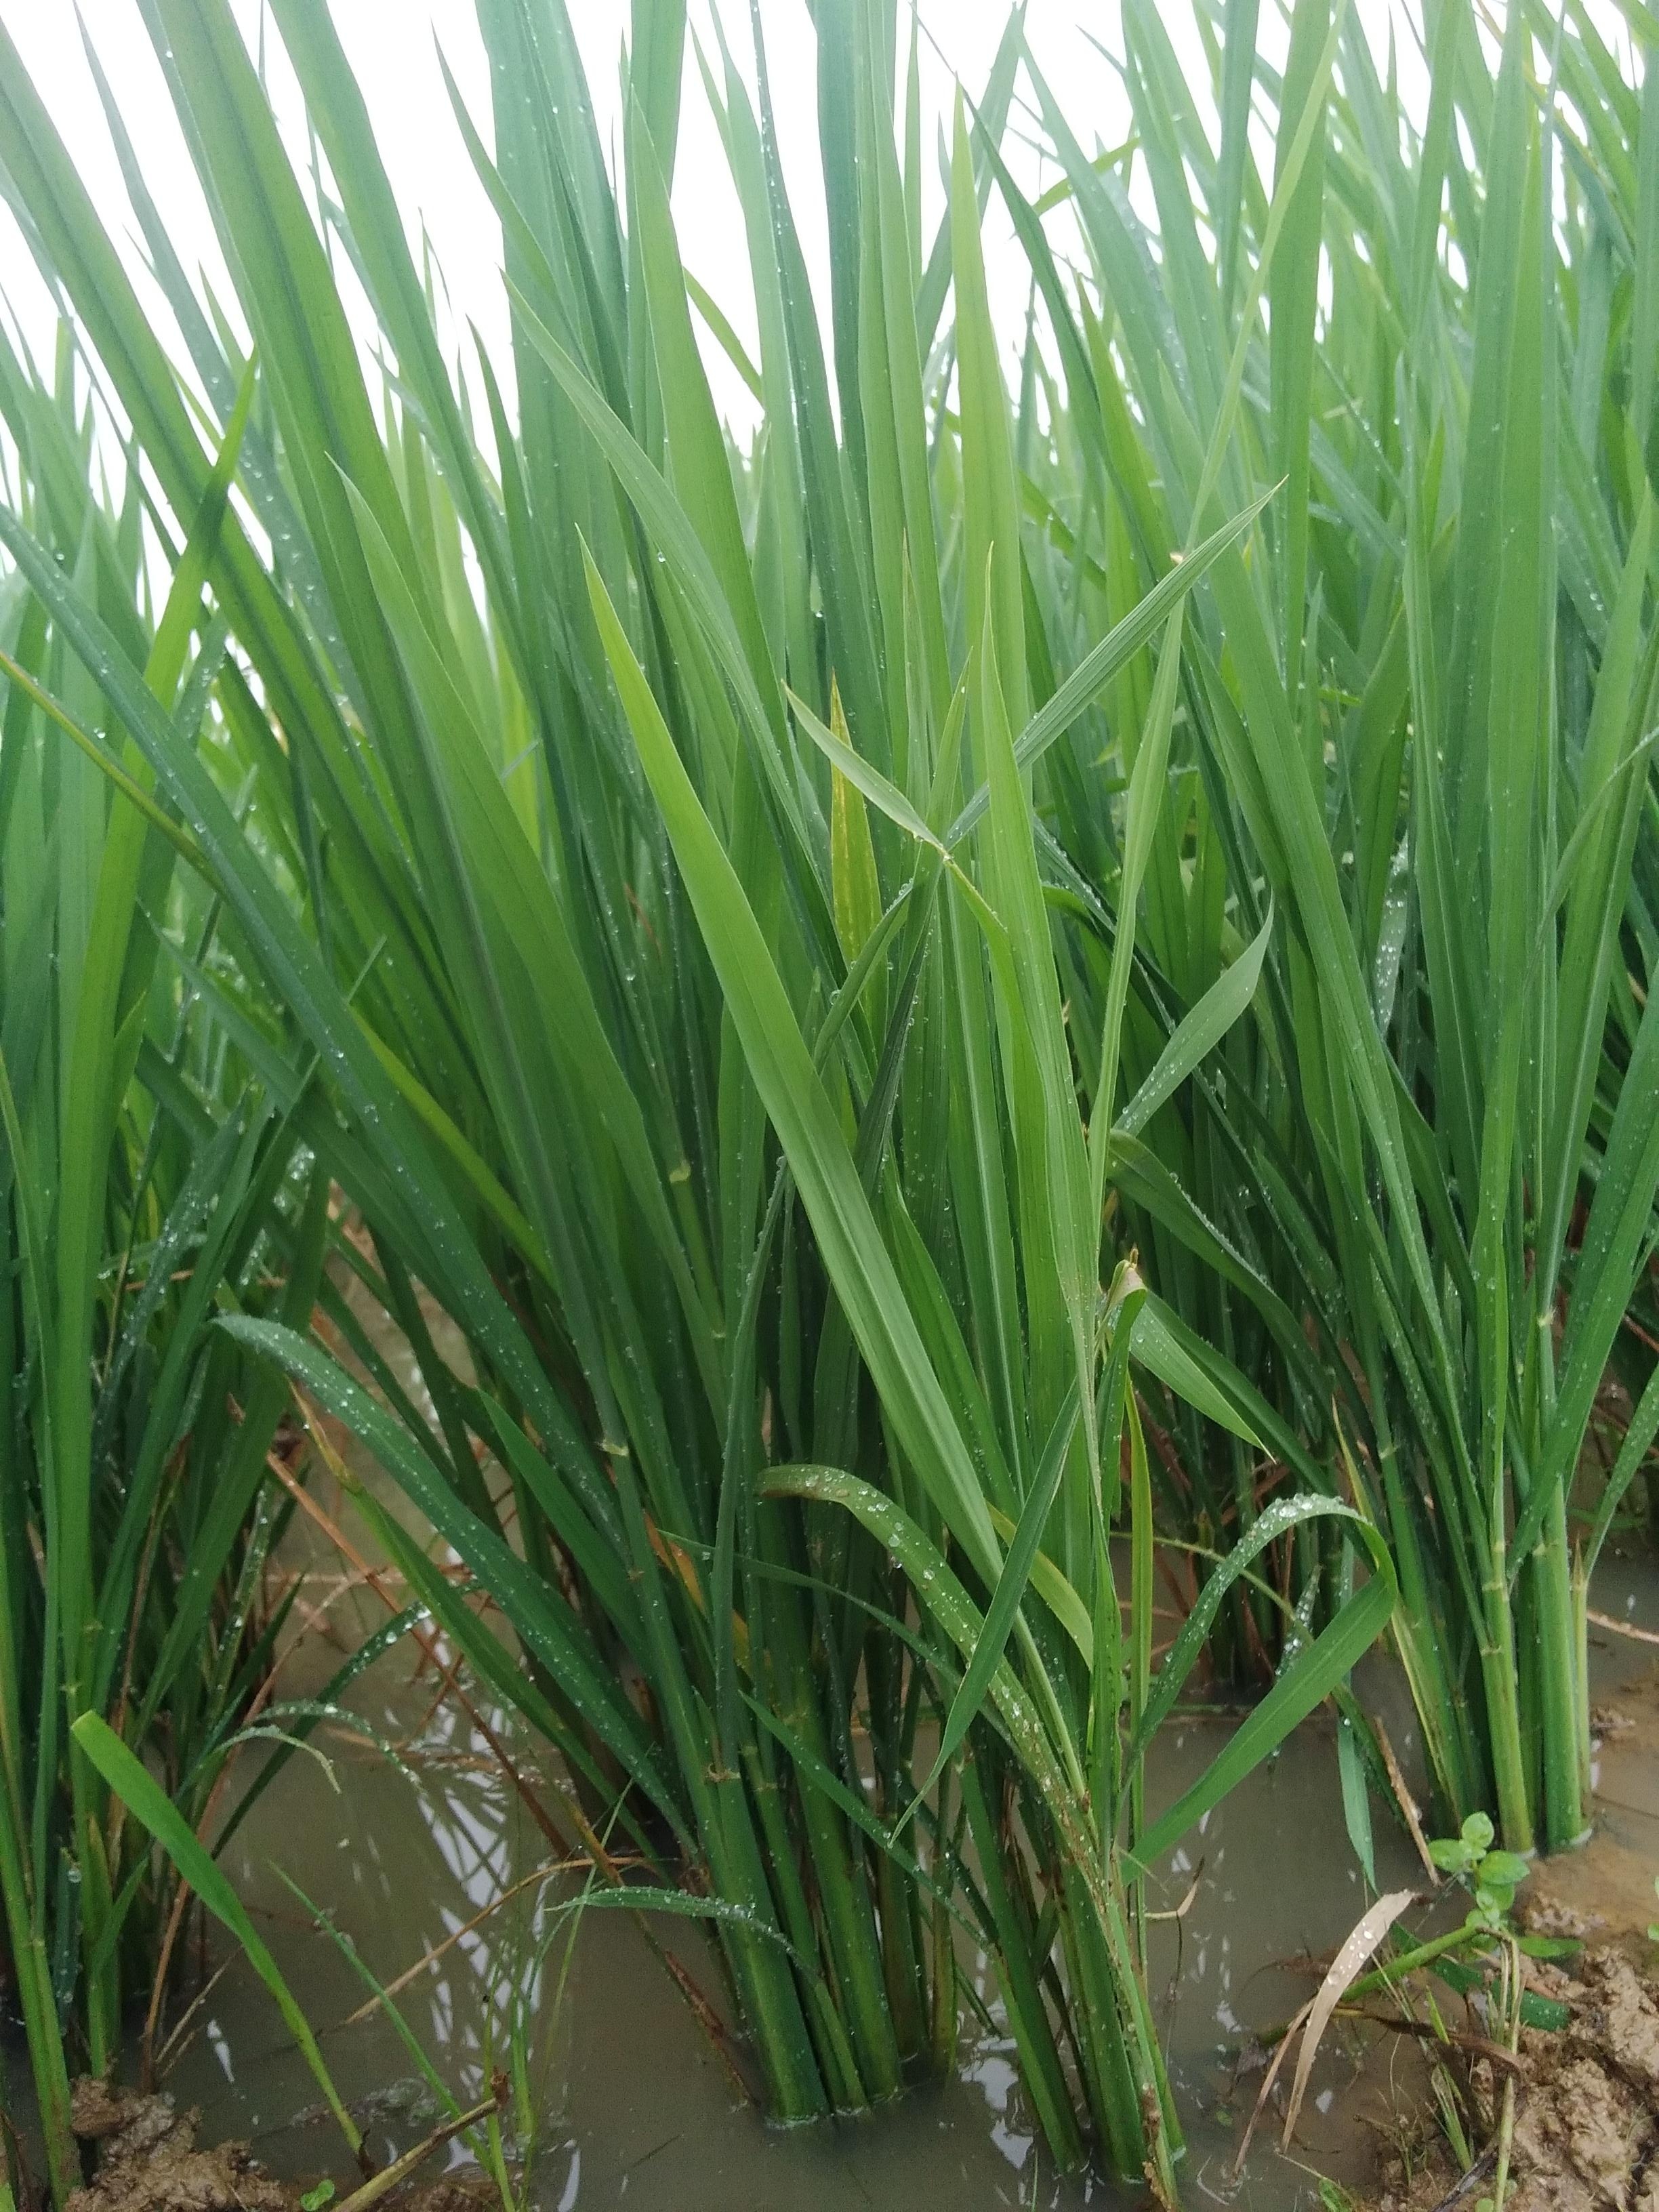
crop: rice
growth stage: vegetative
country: Nigeria
